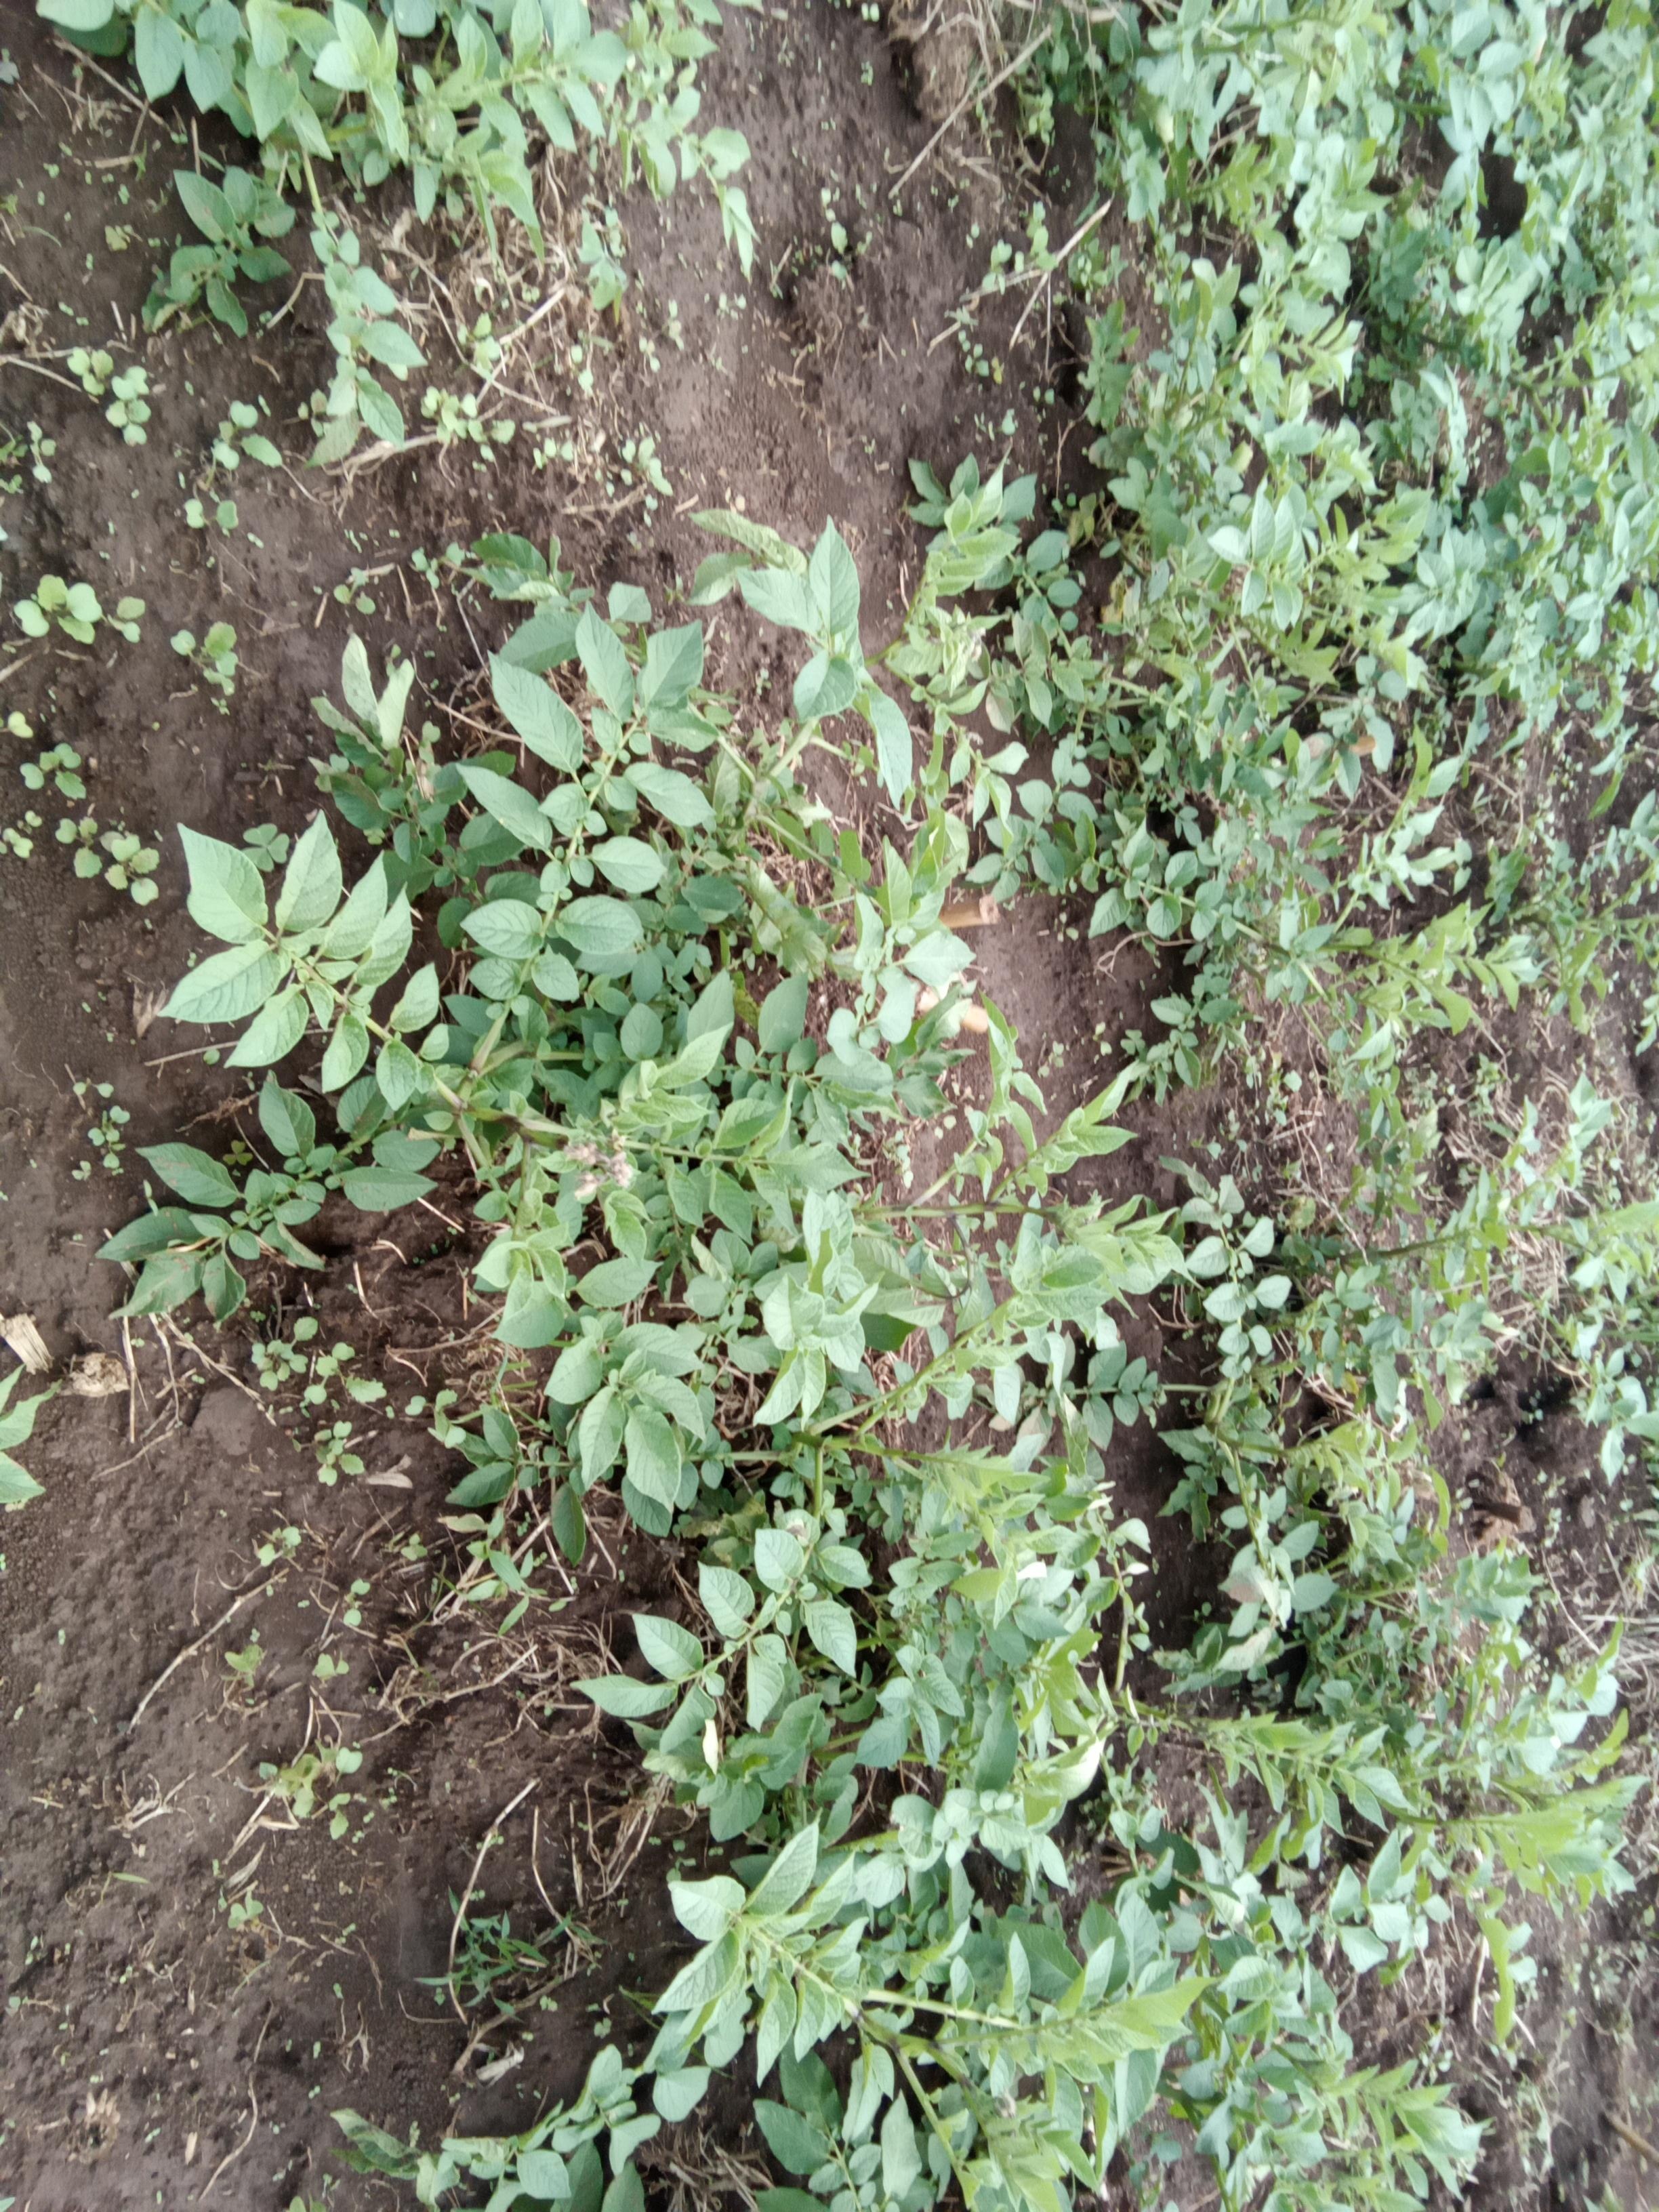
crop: potato
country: Kenya
